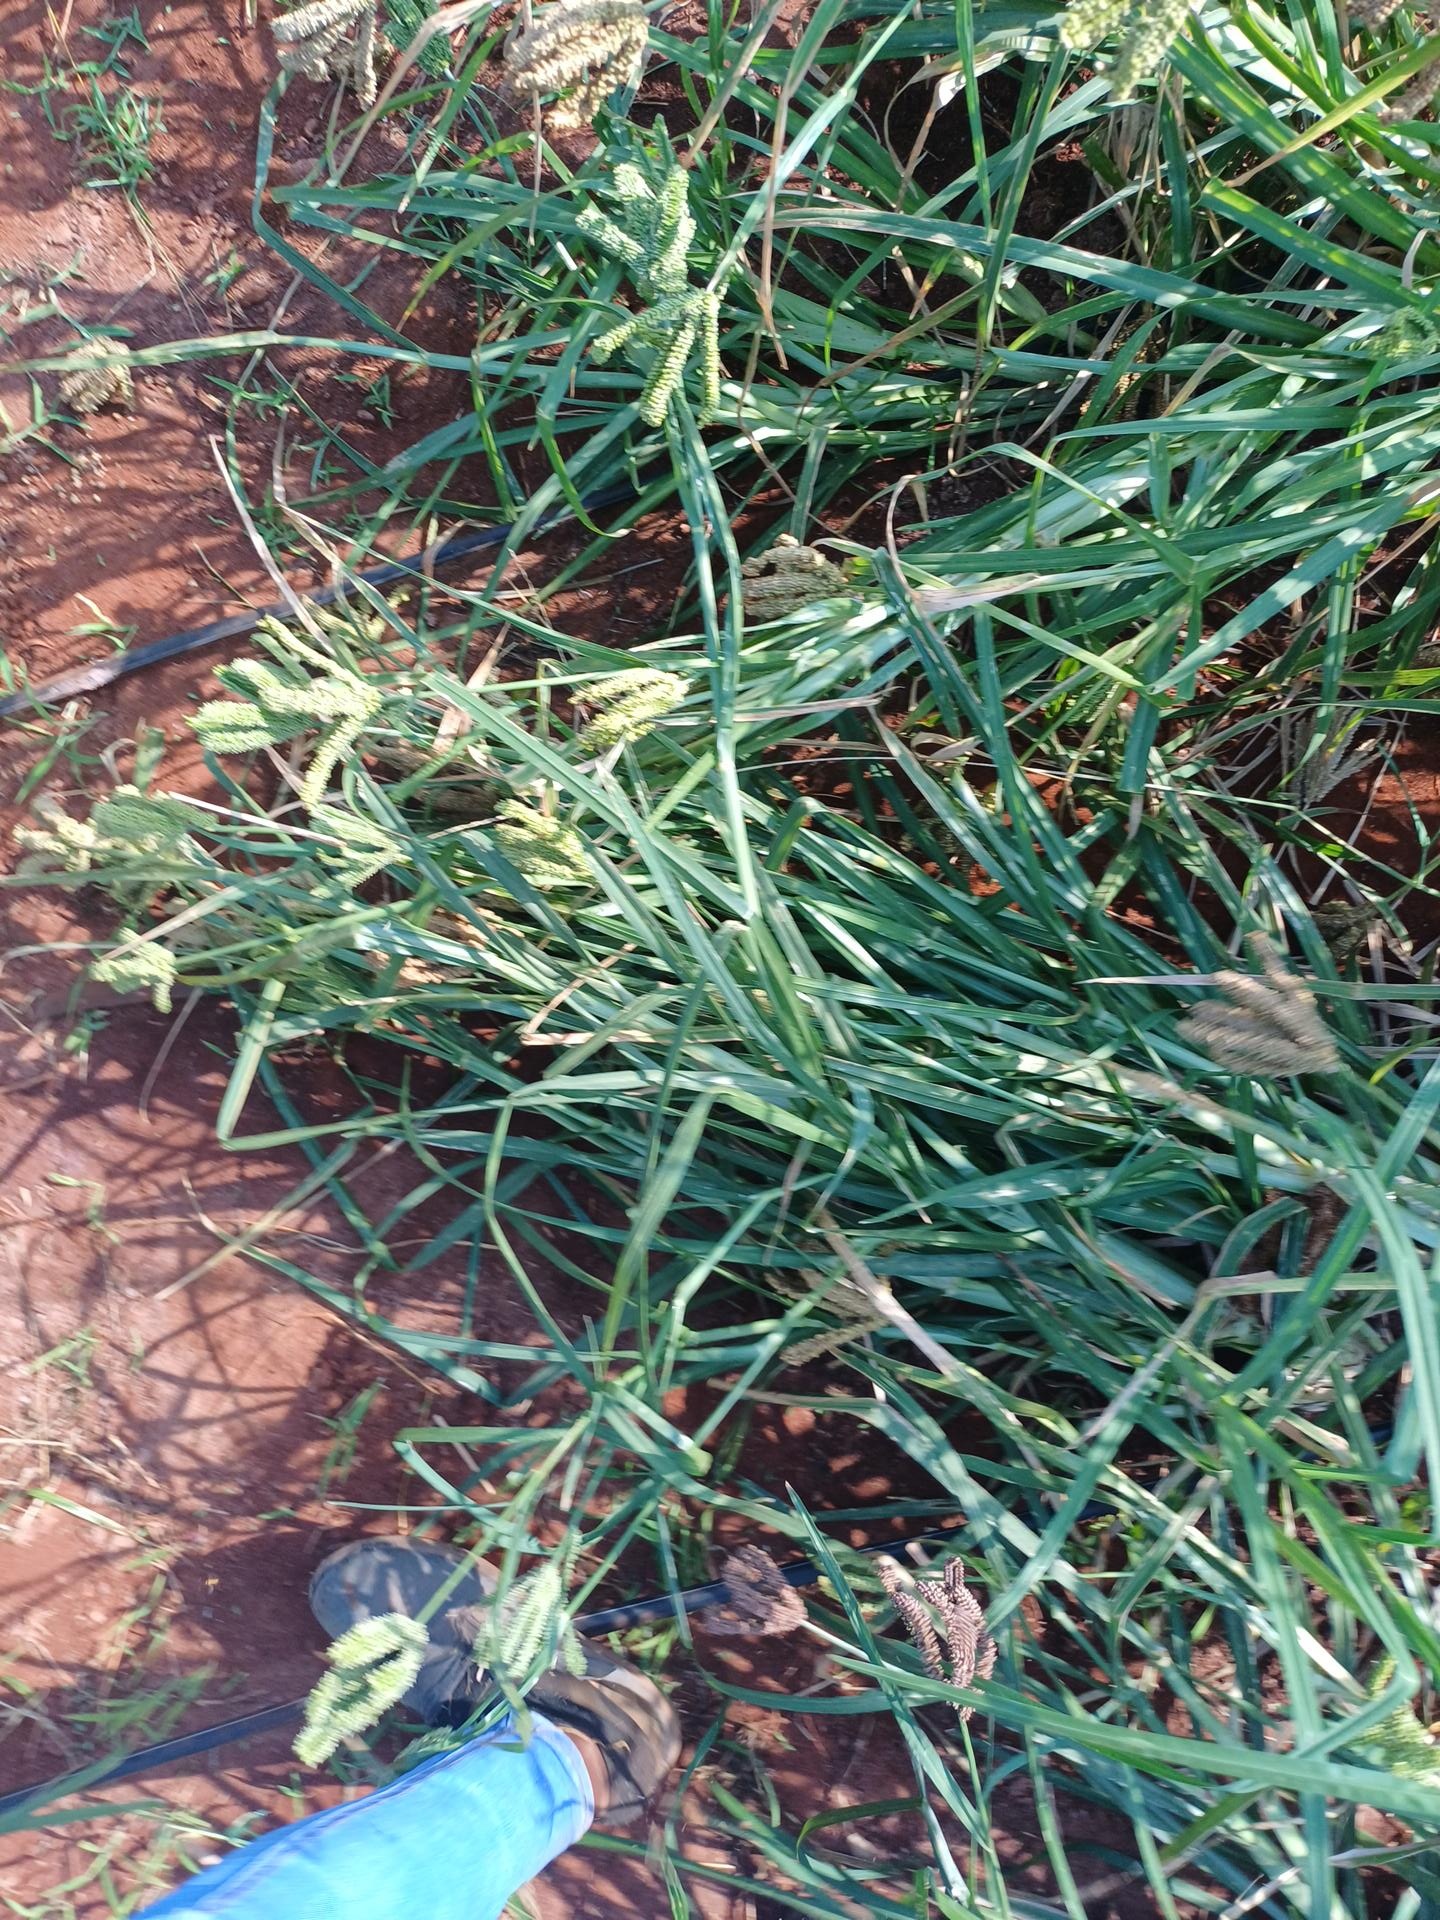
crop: finger millet
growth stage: filling grain
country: Kenya
